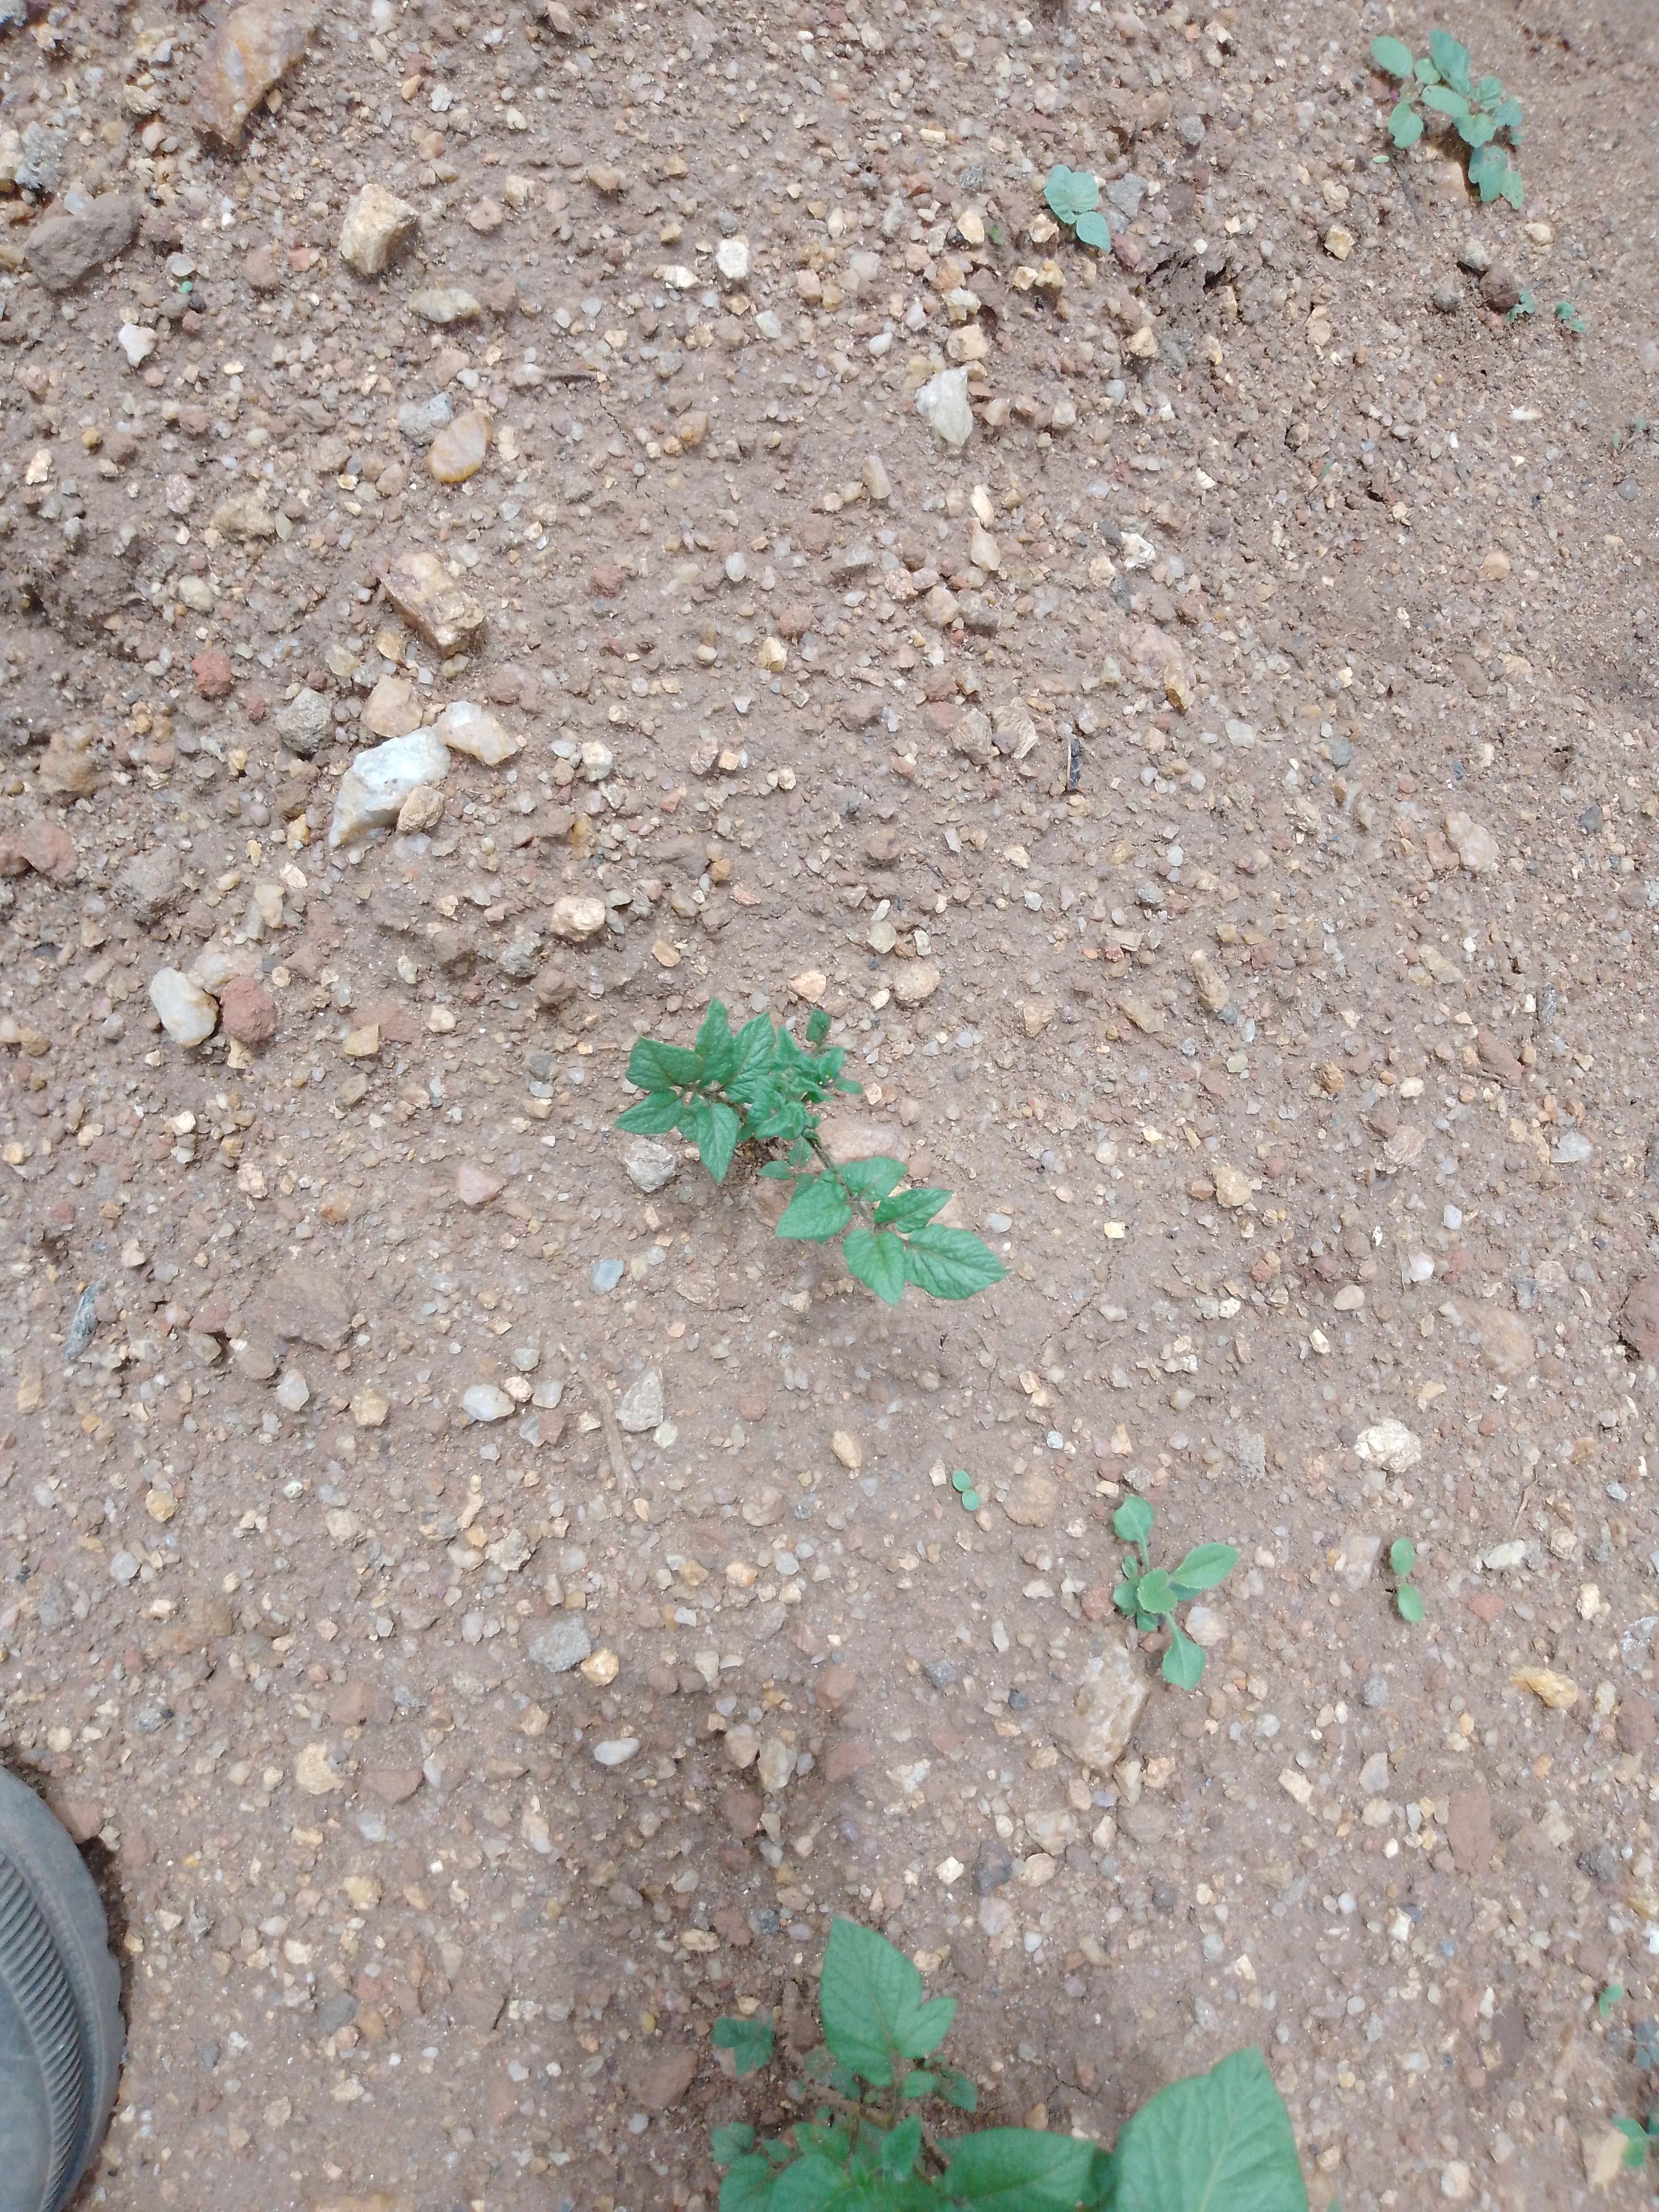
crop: potato
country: Malawi
